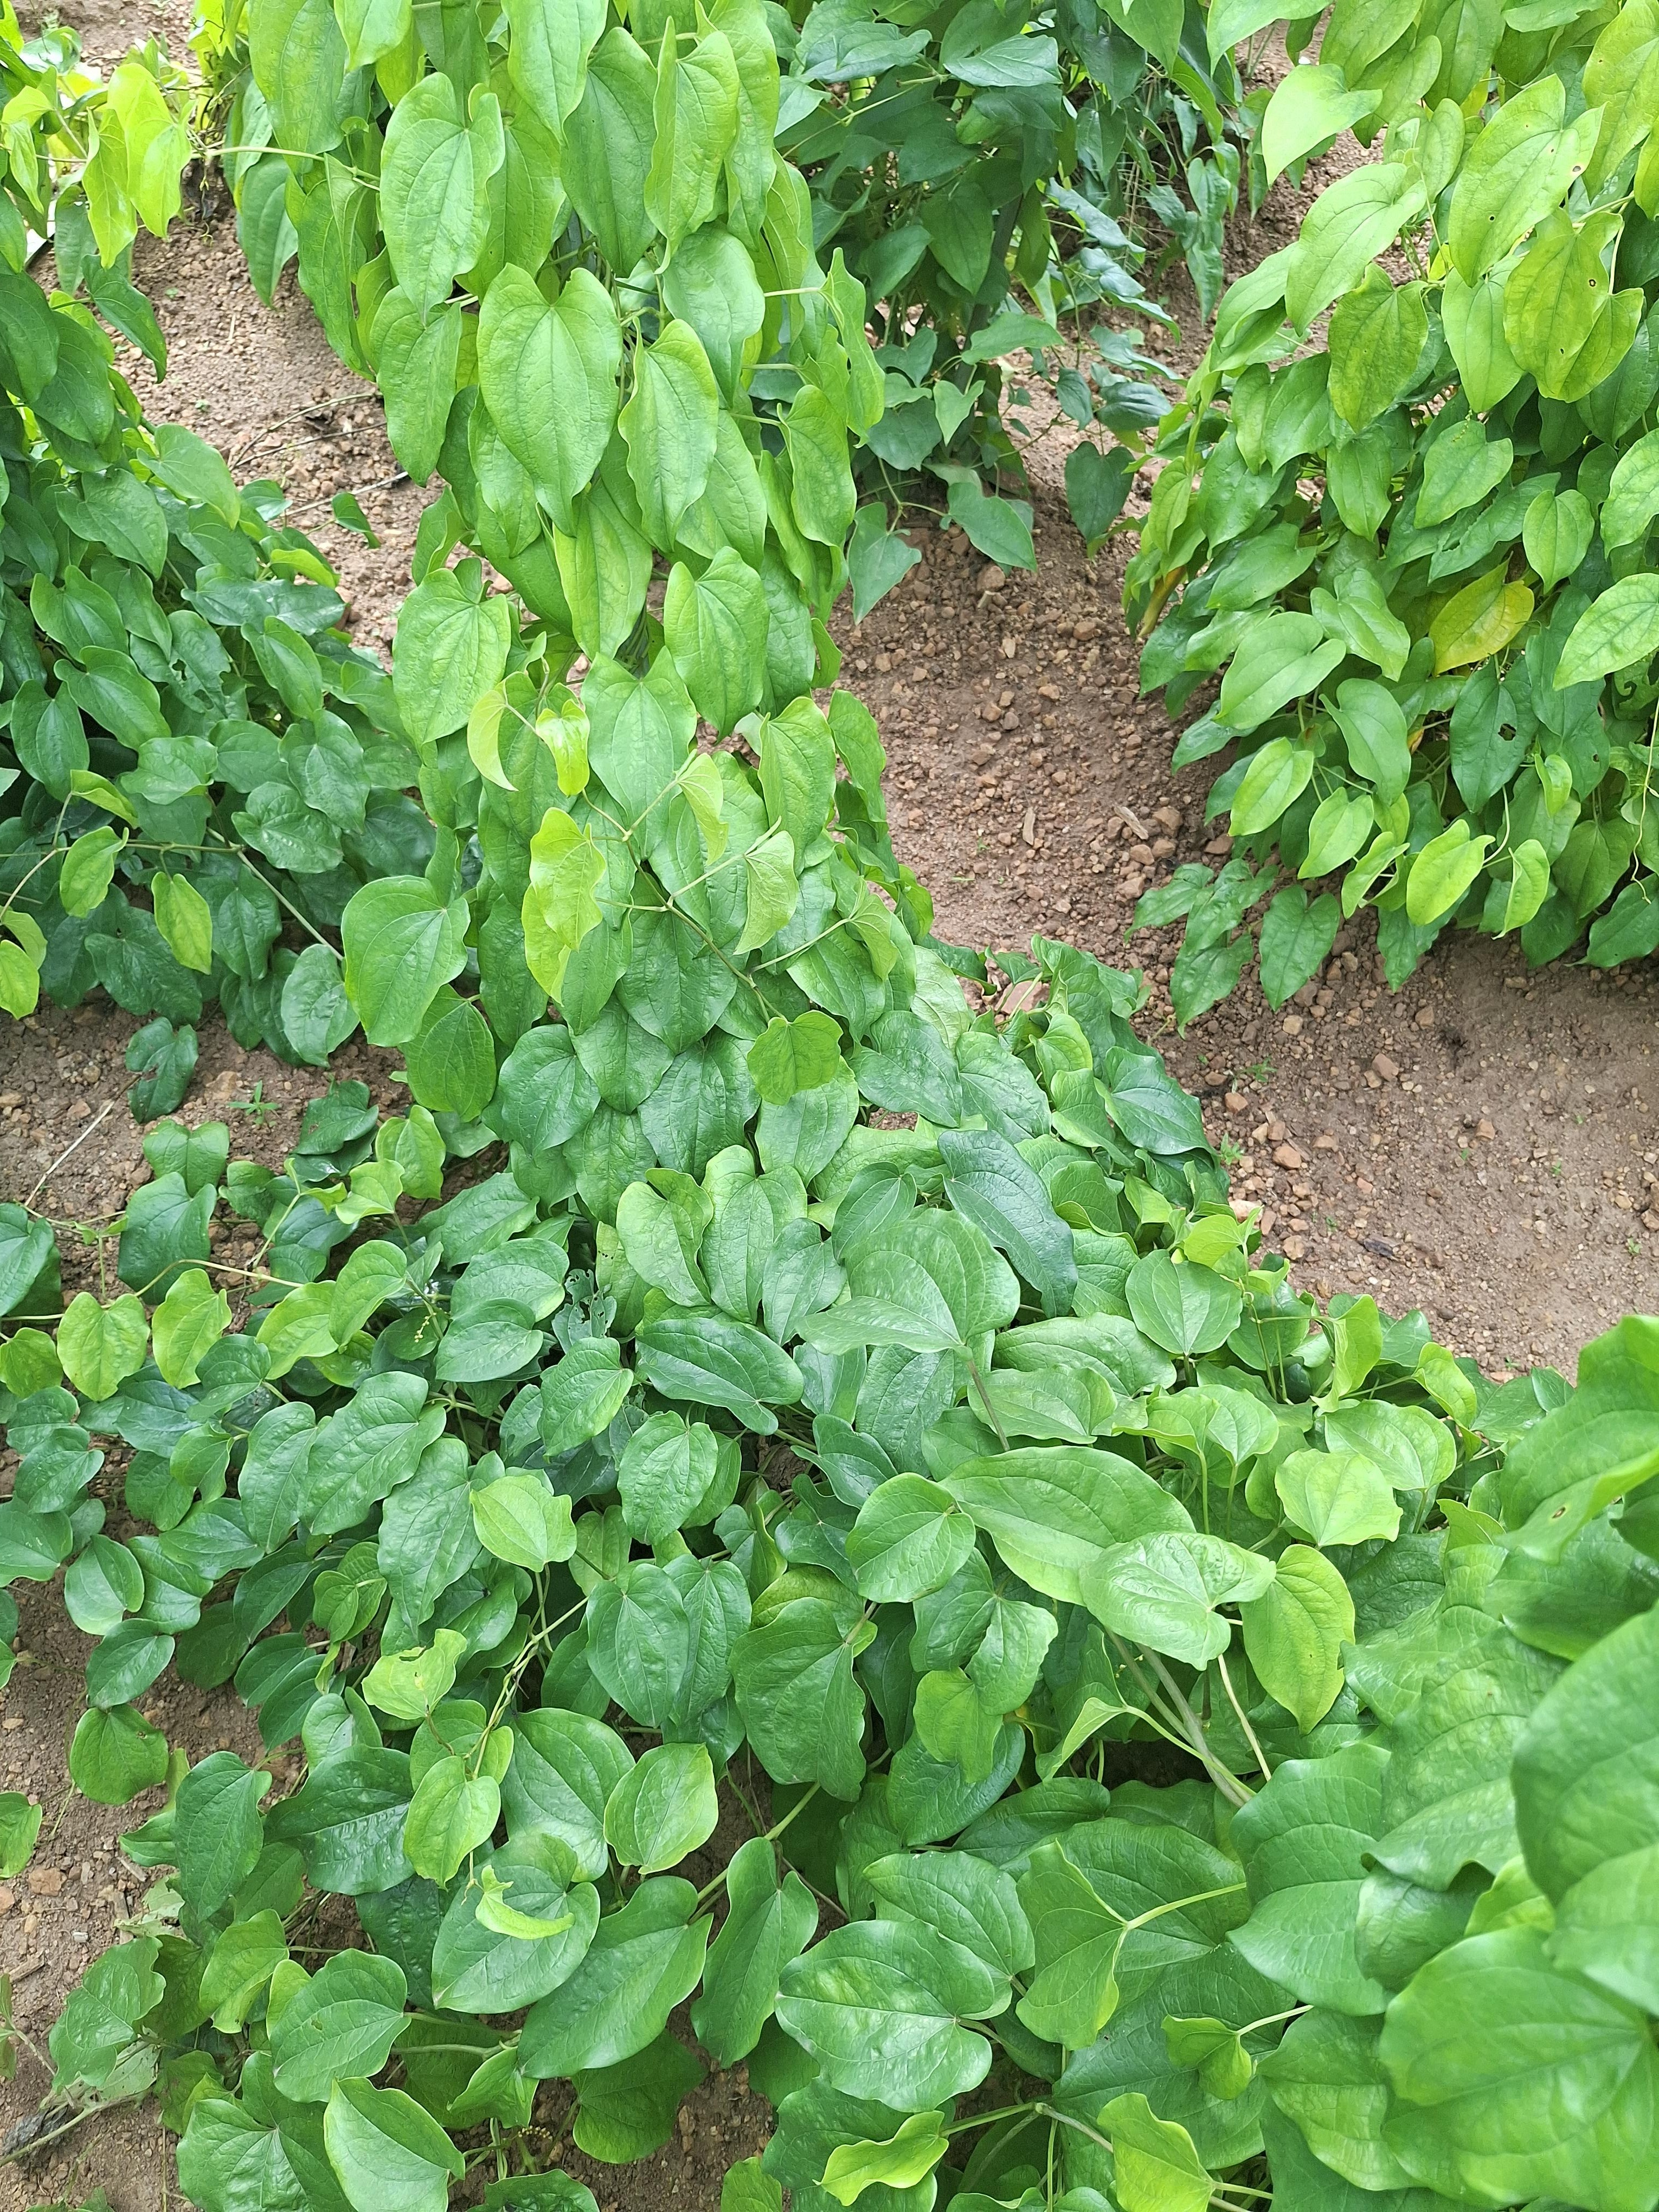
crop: yam
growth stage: vegetative
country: Nigeria
